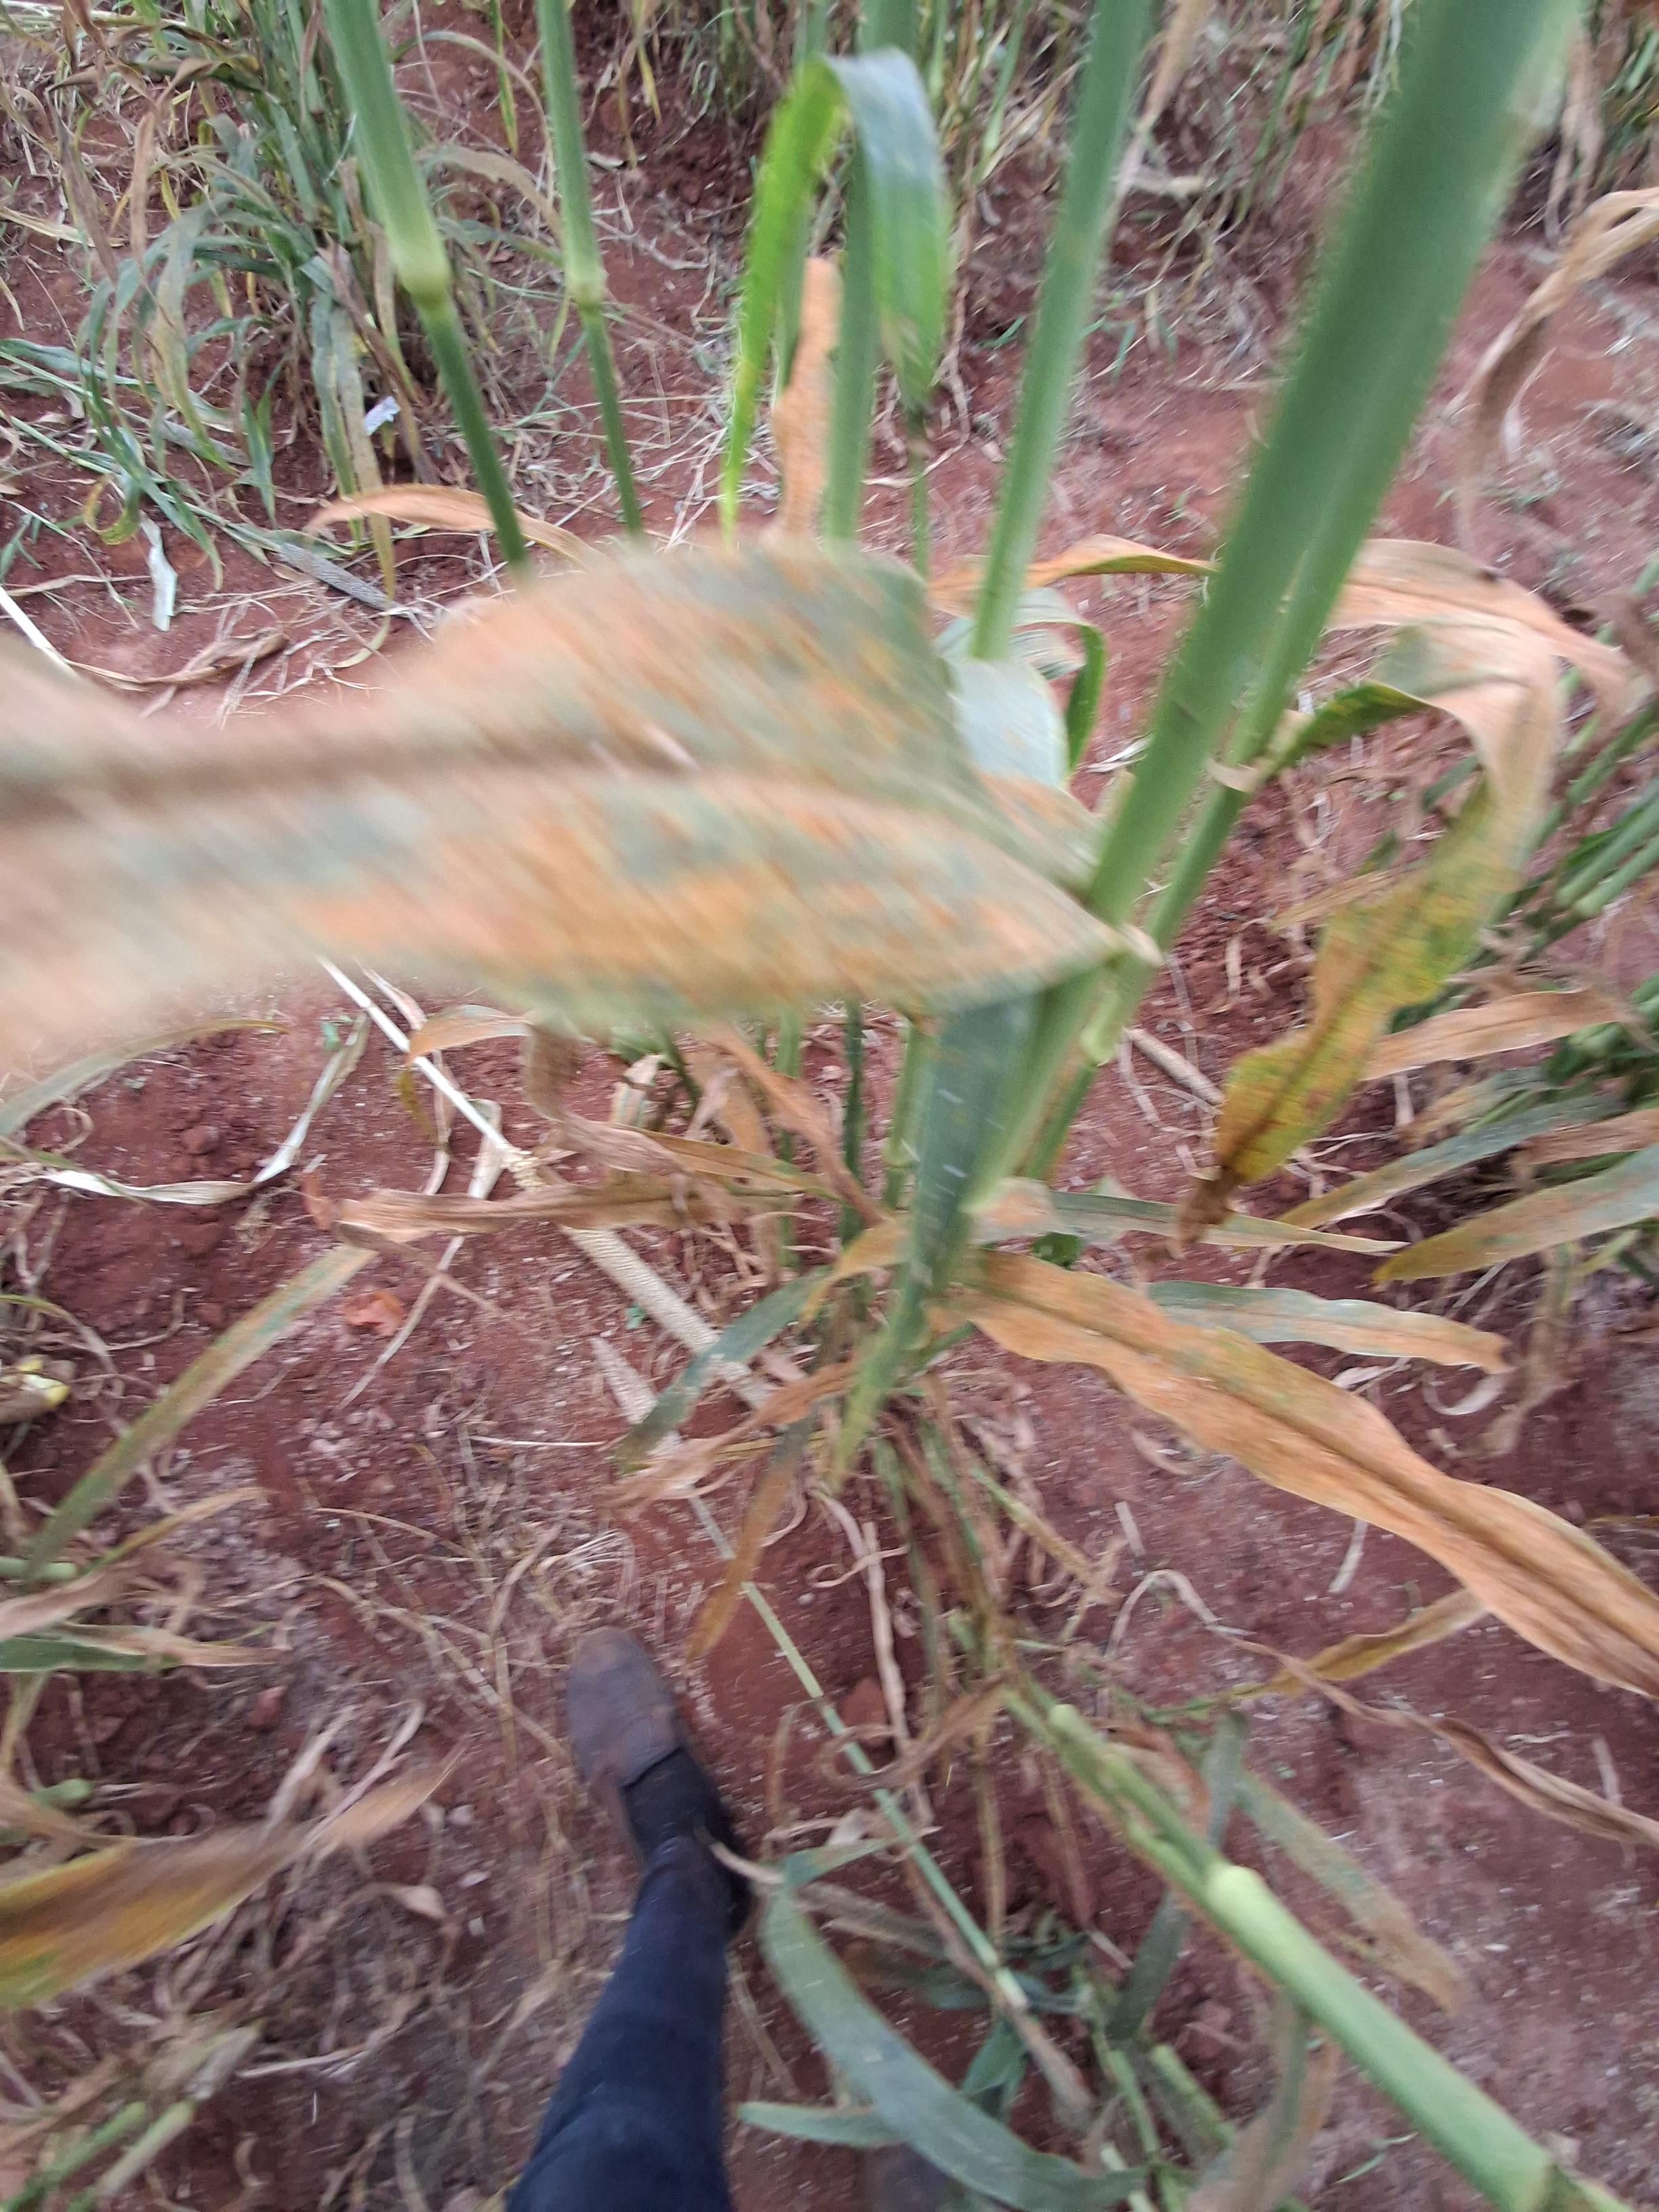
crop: pearl millet
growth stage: filling grain
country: Kenya
